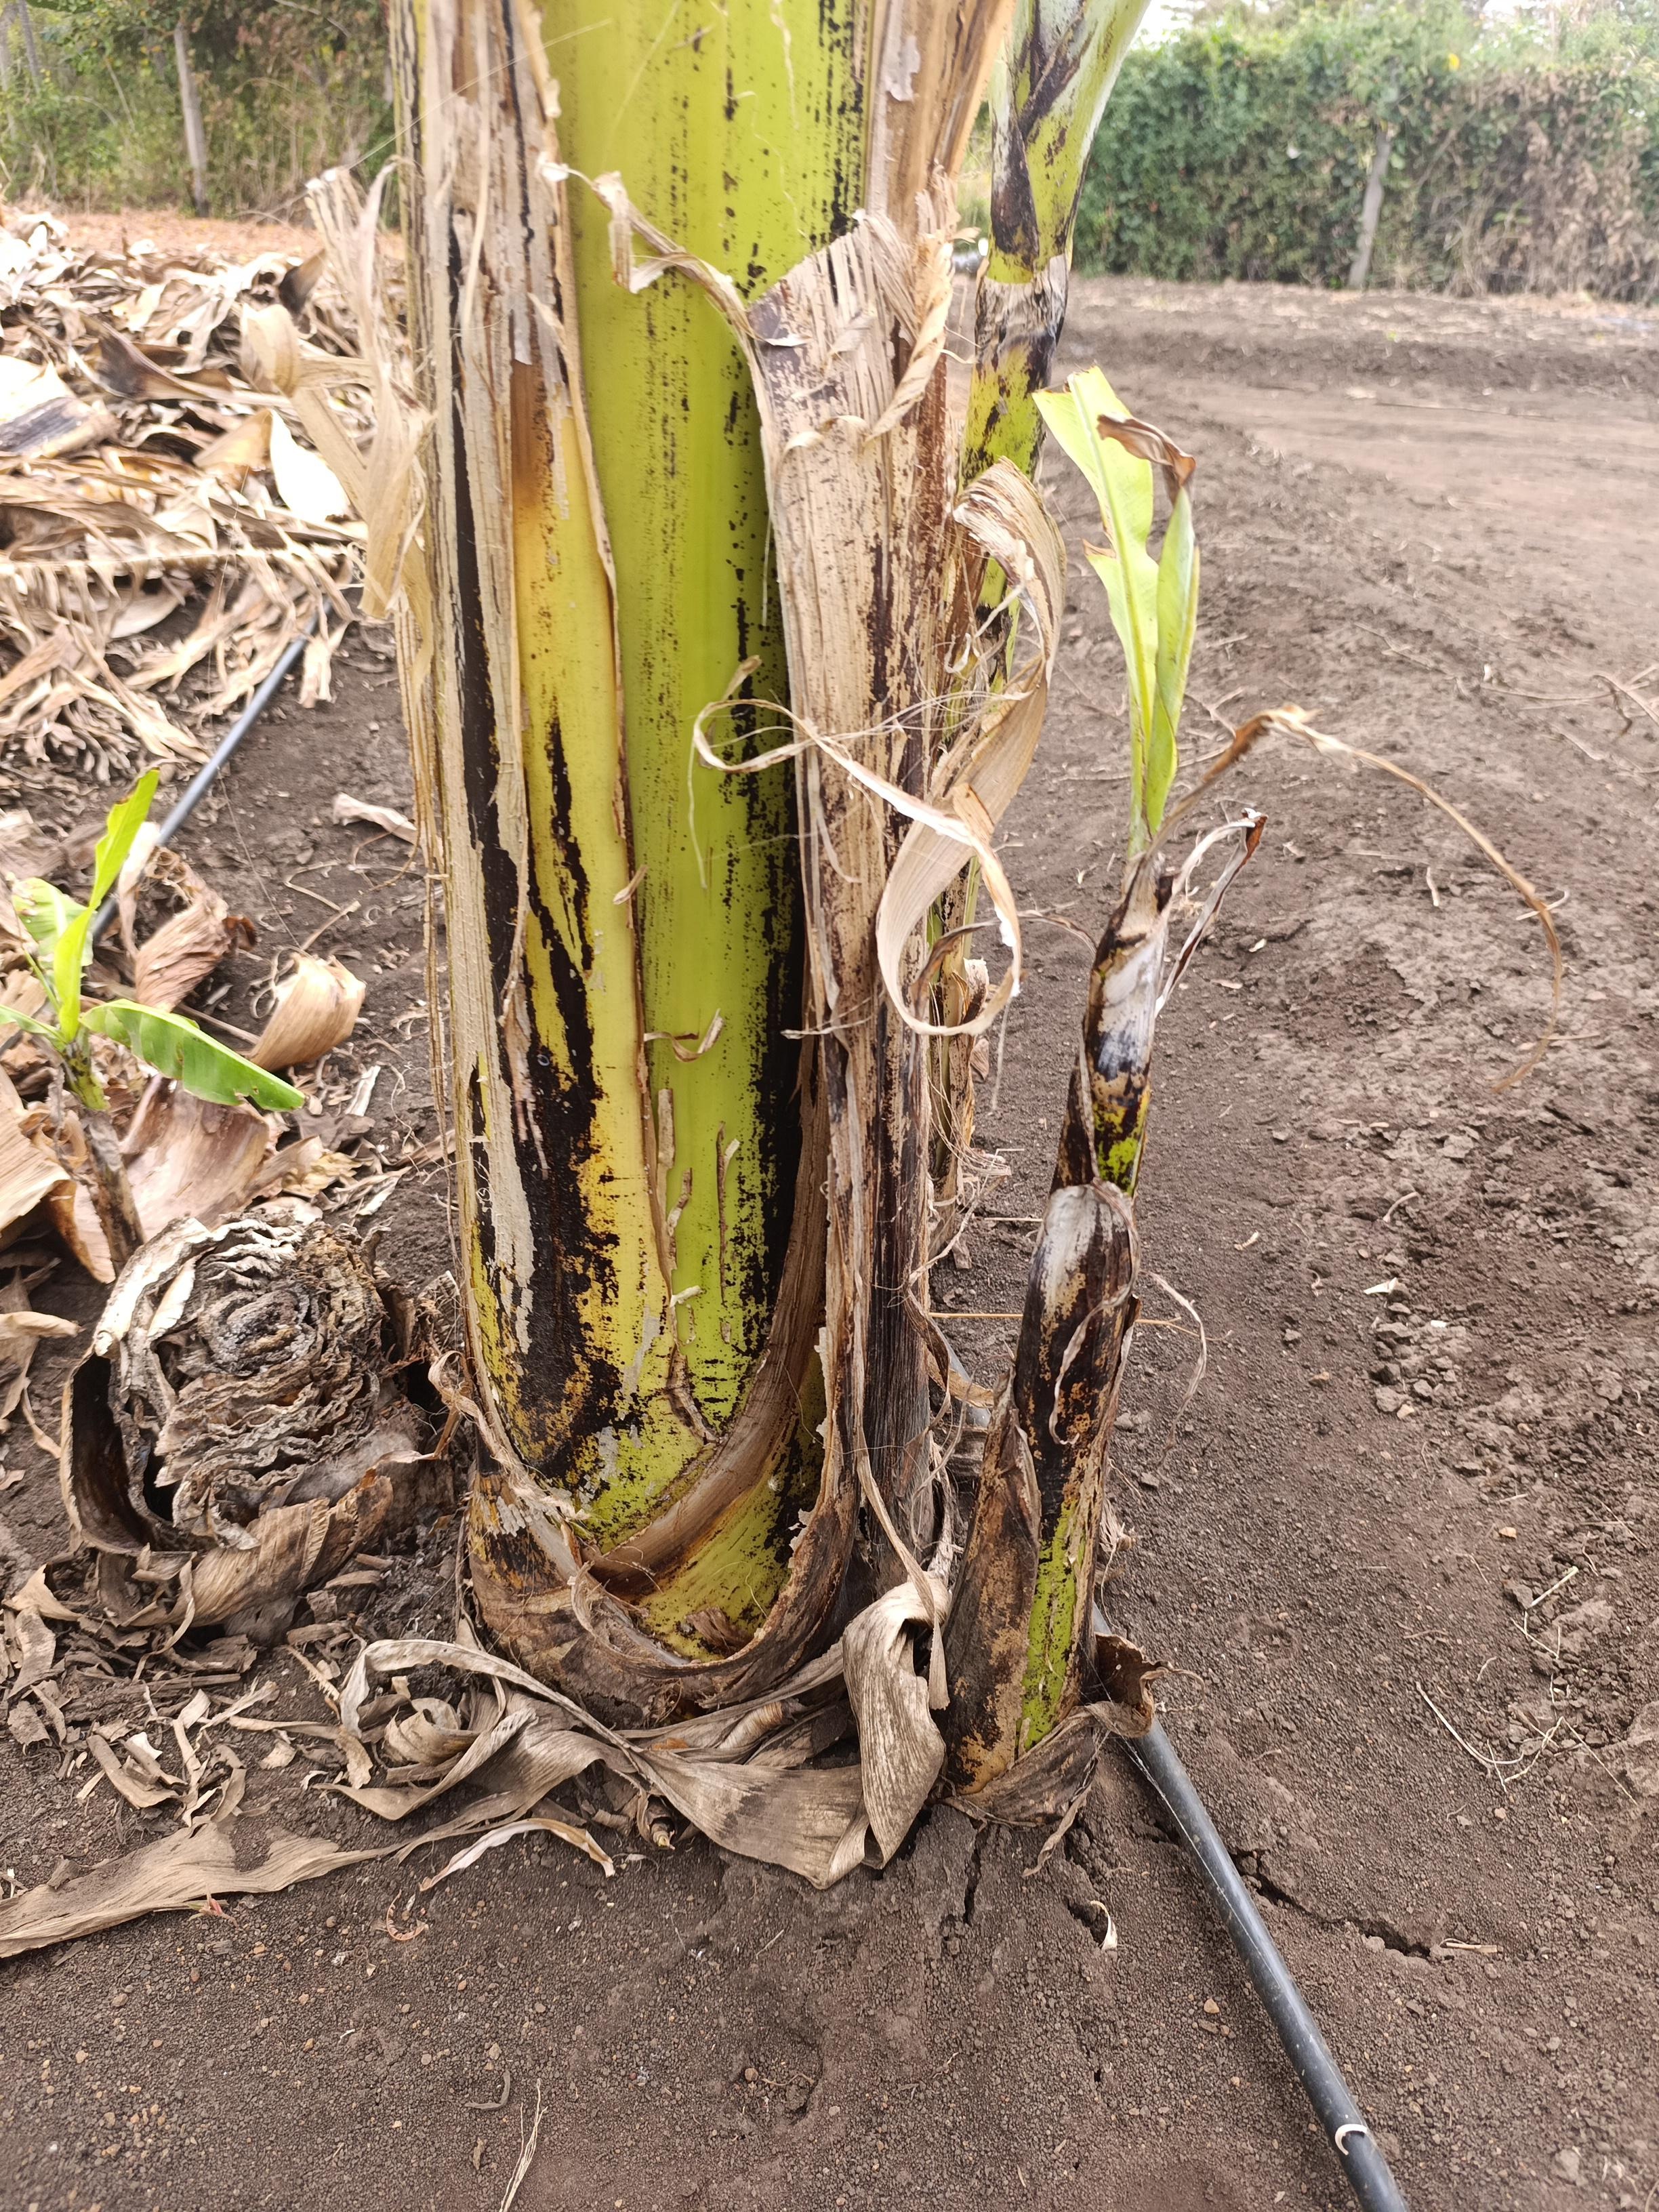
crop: banana
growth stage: emergence sucker
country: Tanzania
